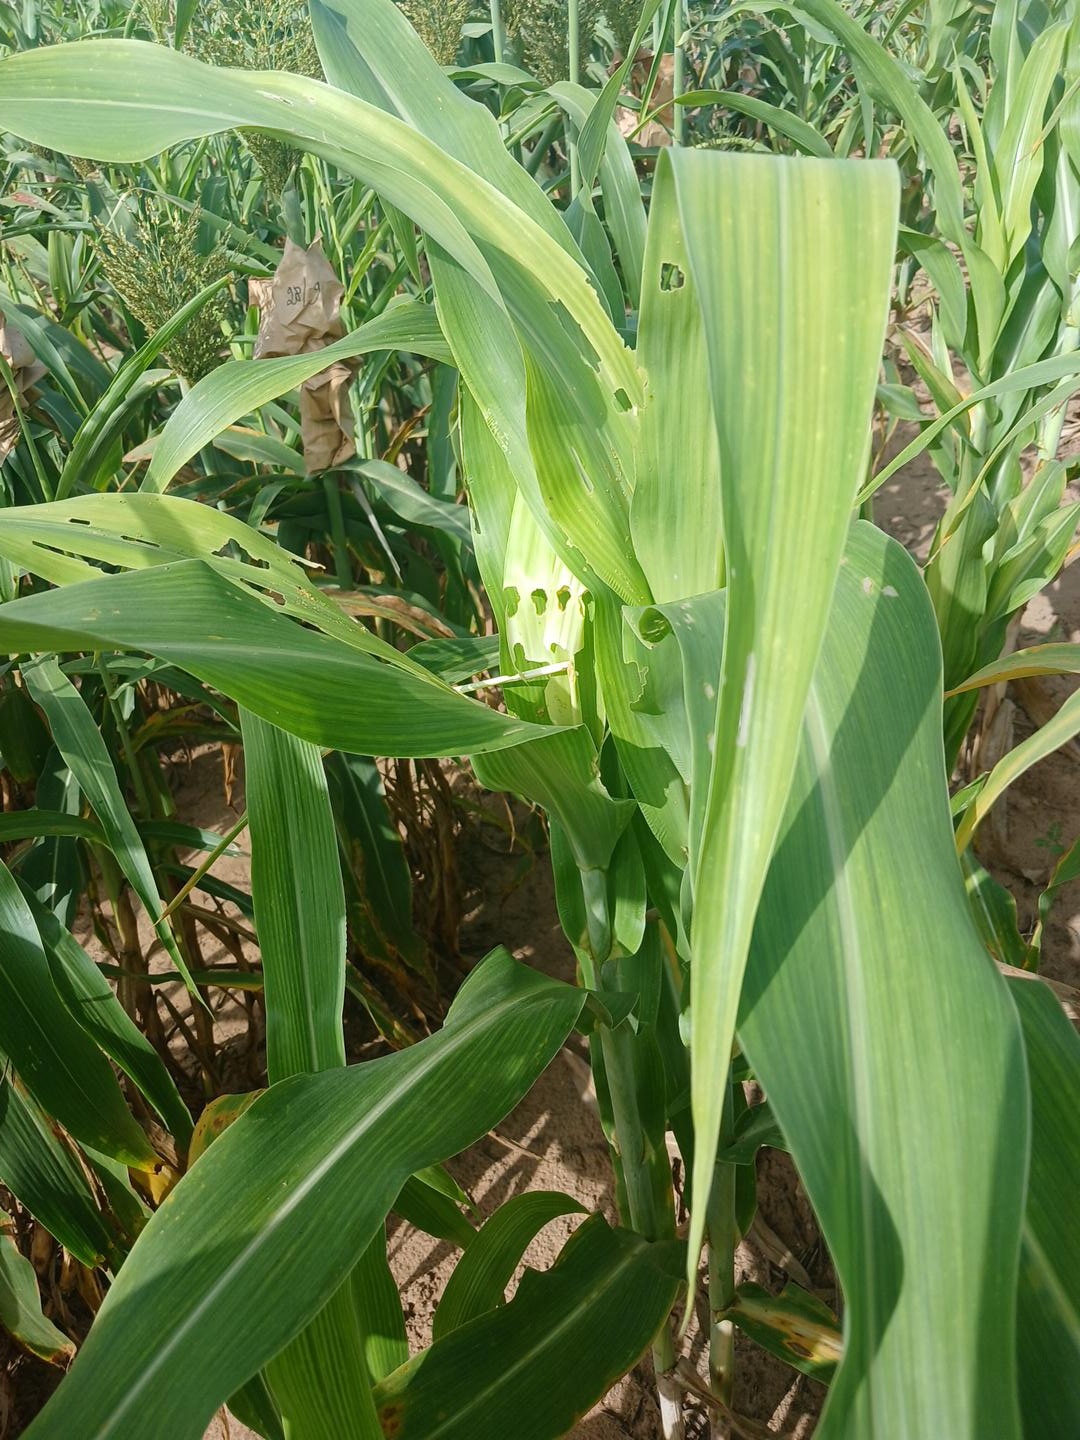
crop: pearl millet
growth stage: vegetative
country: Senegal
